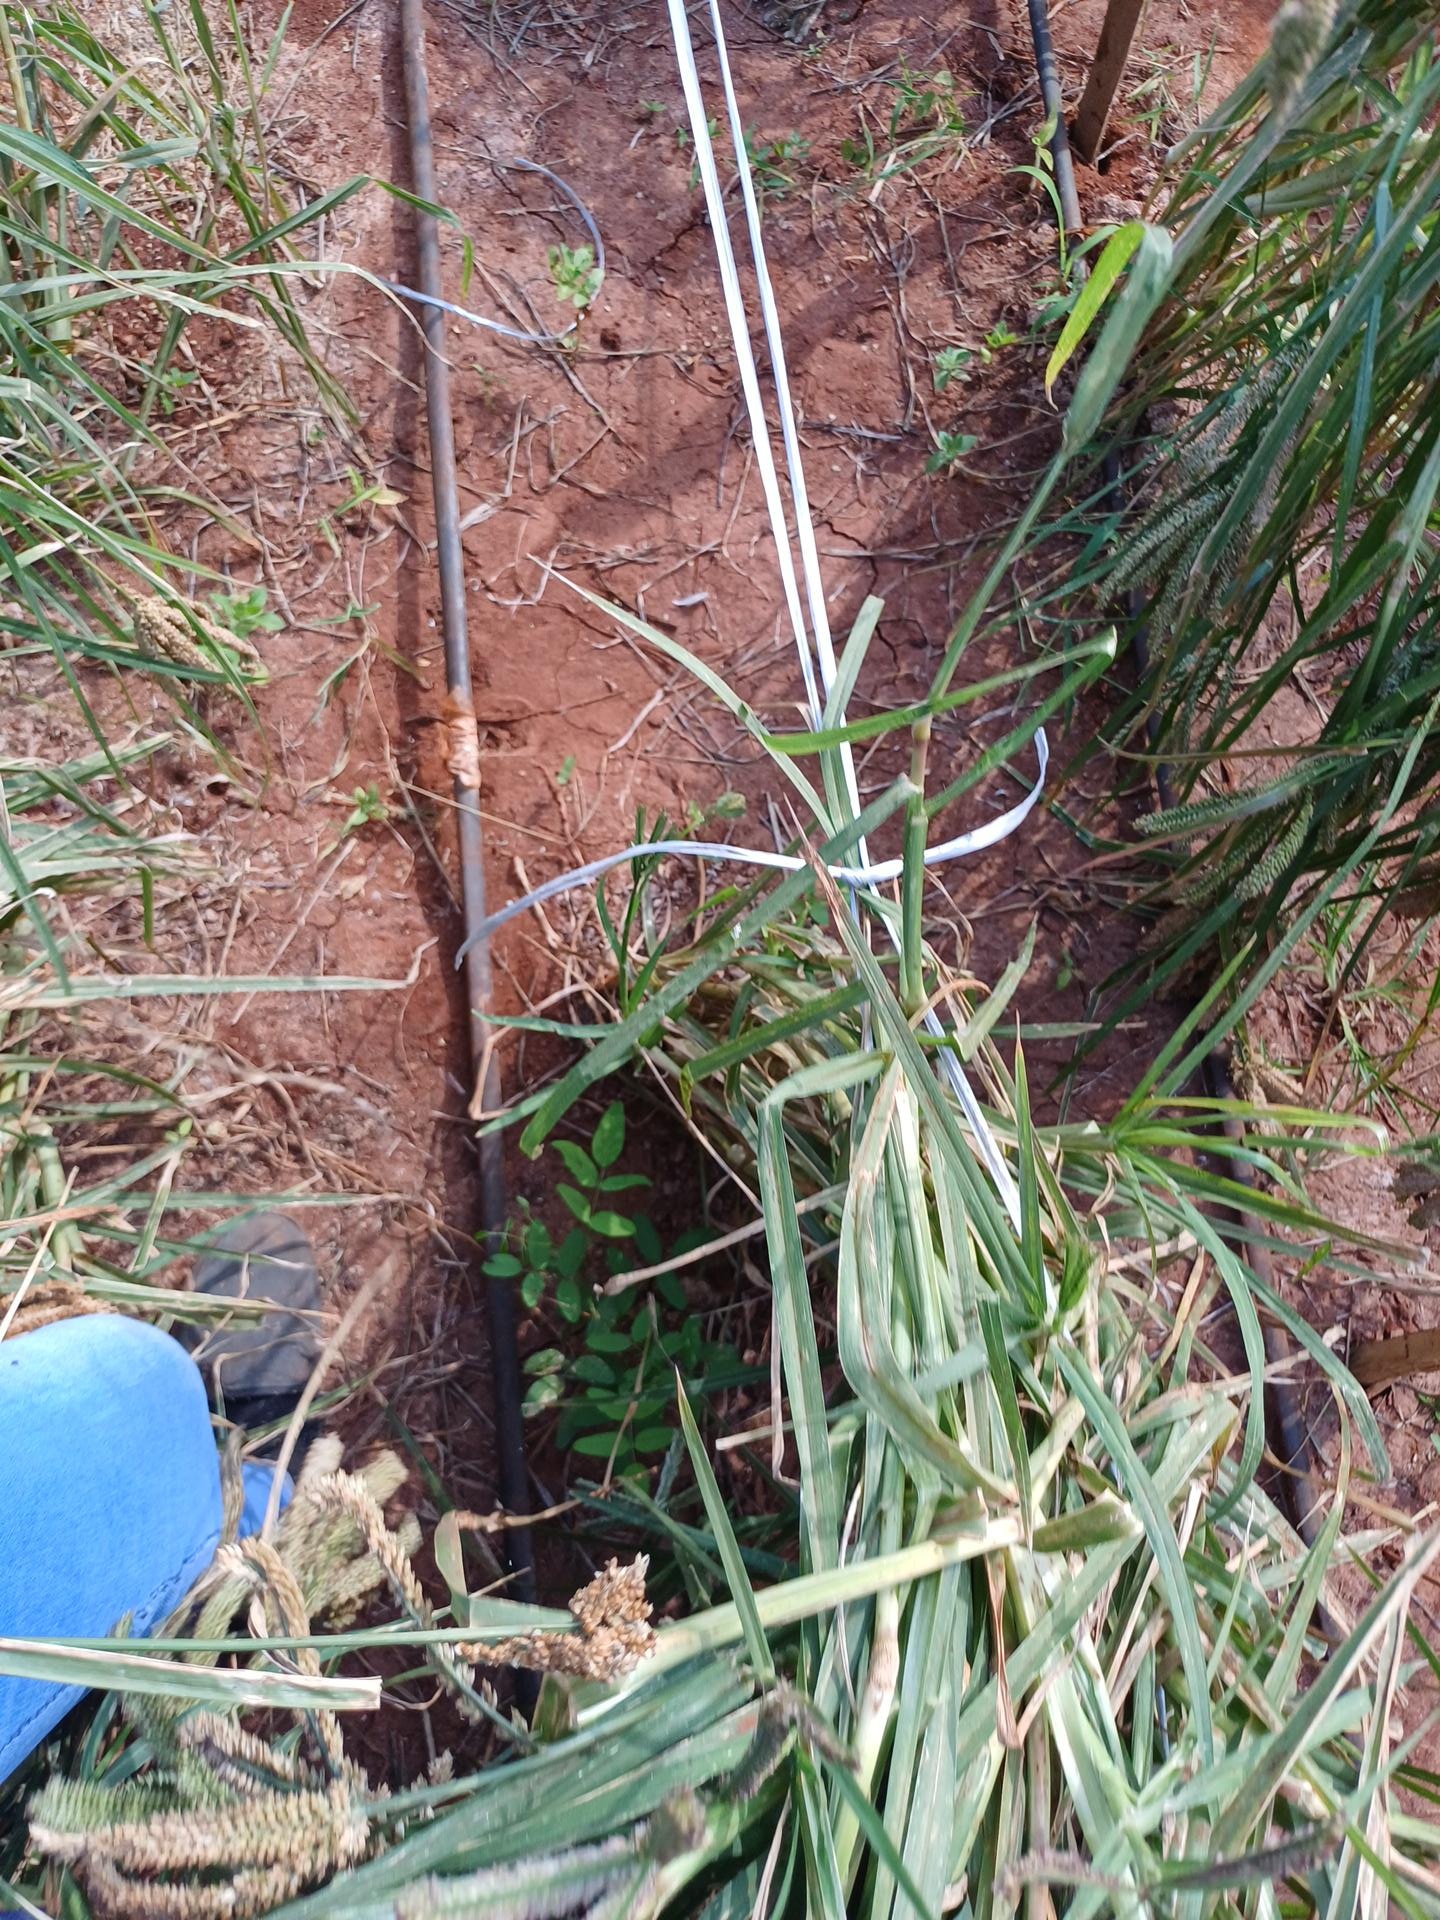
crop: finger millet
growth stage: maturity
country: Kenya
